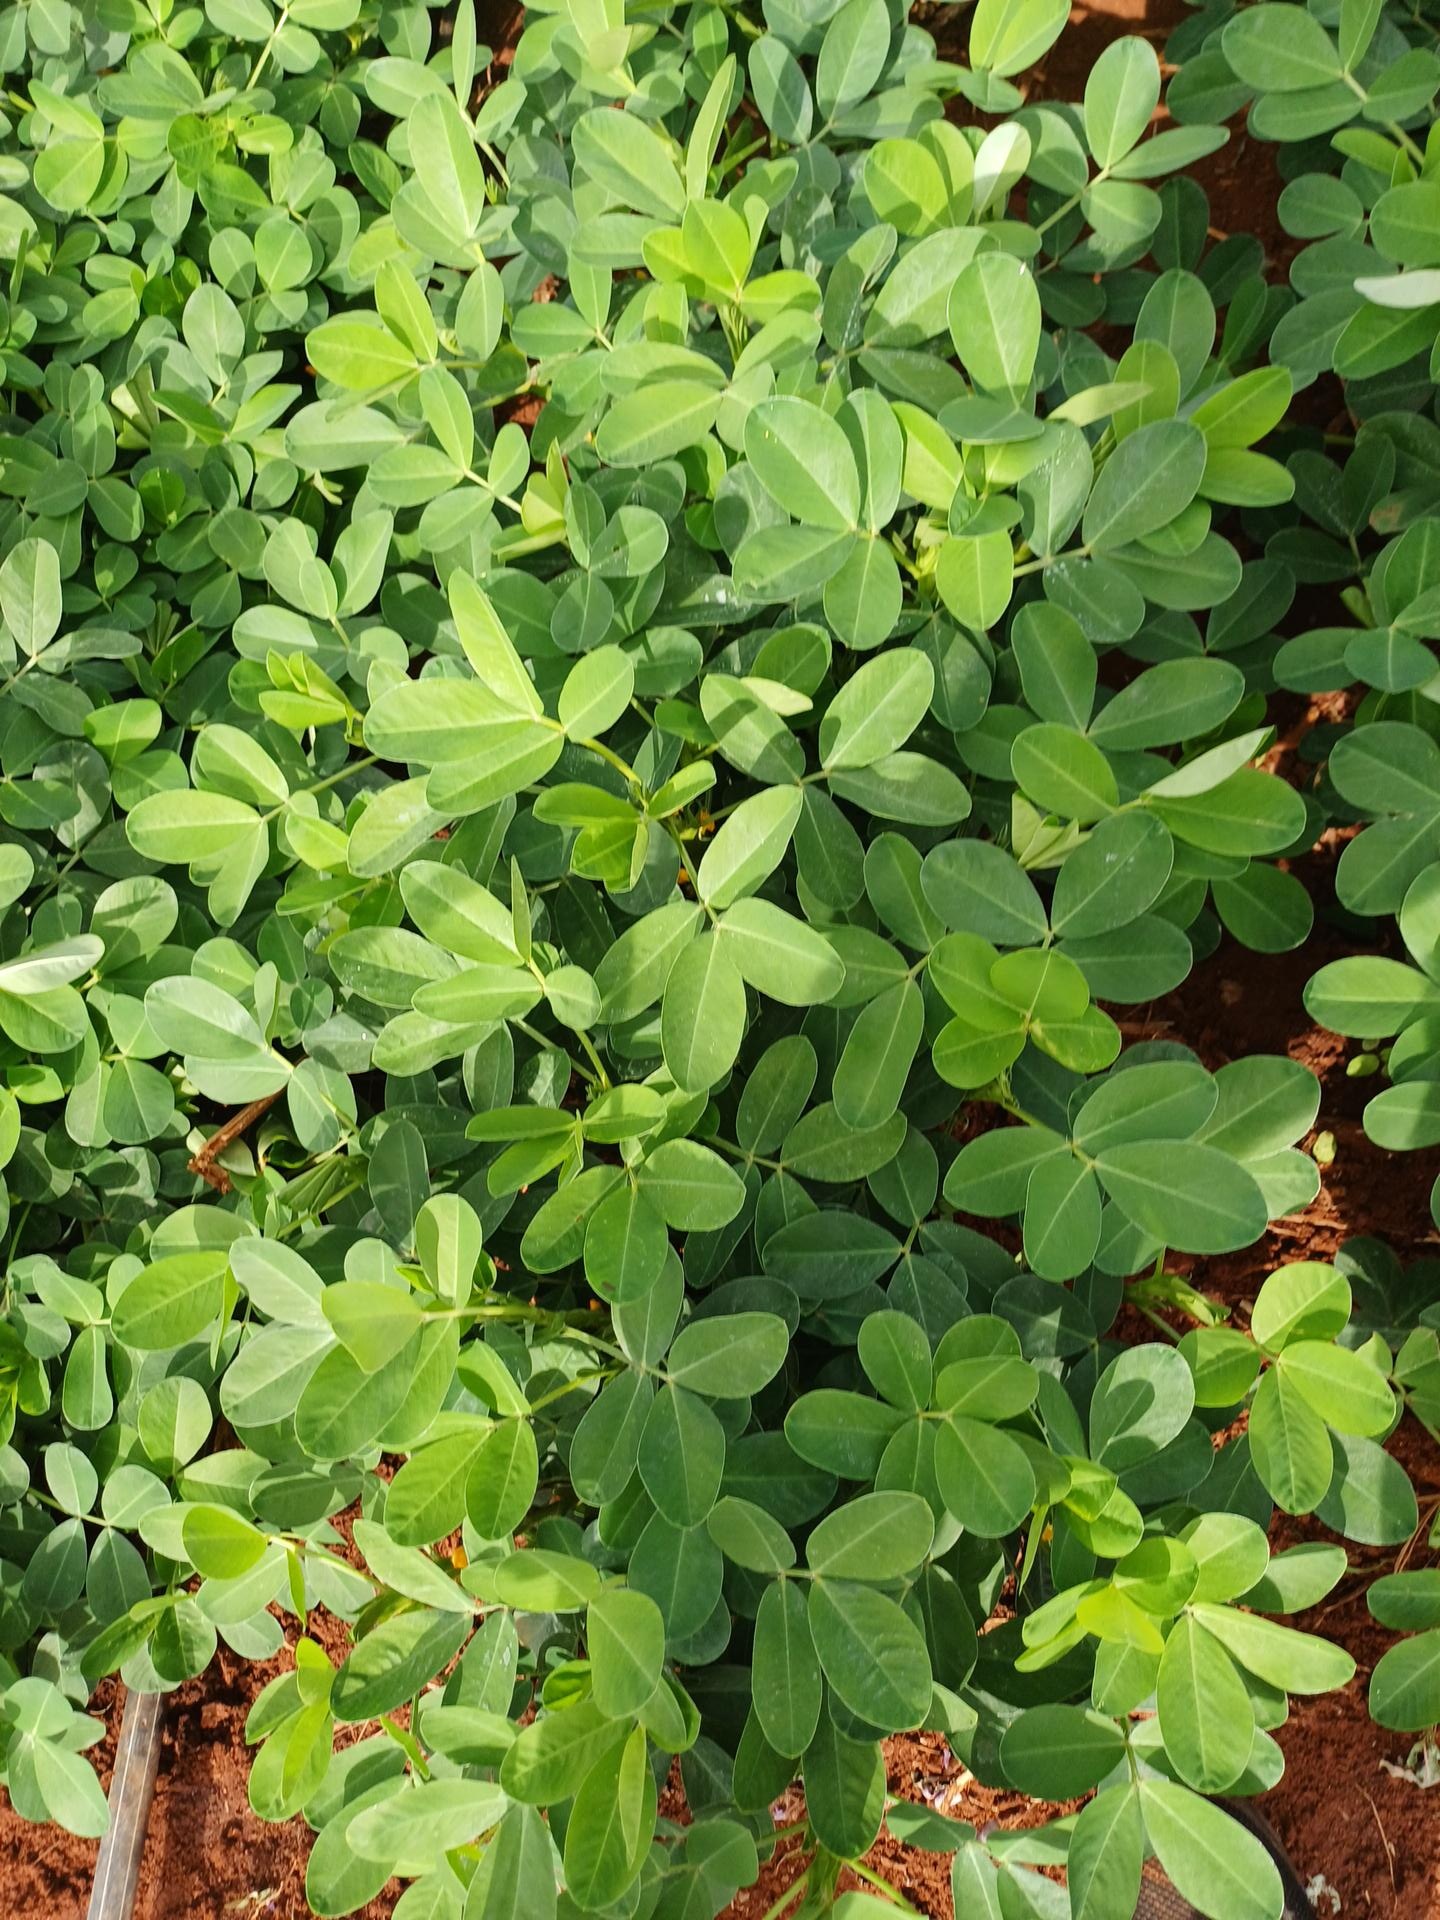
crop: groundnut
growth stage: flowering
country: Kenya
